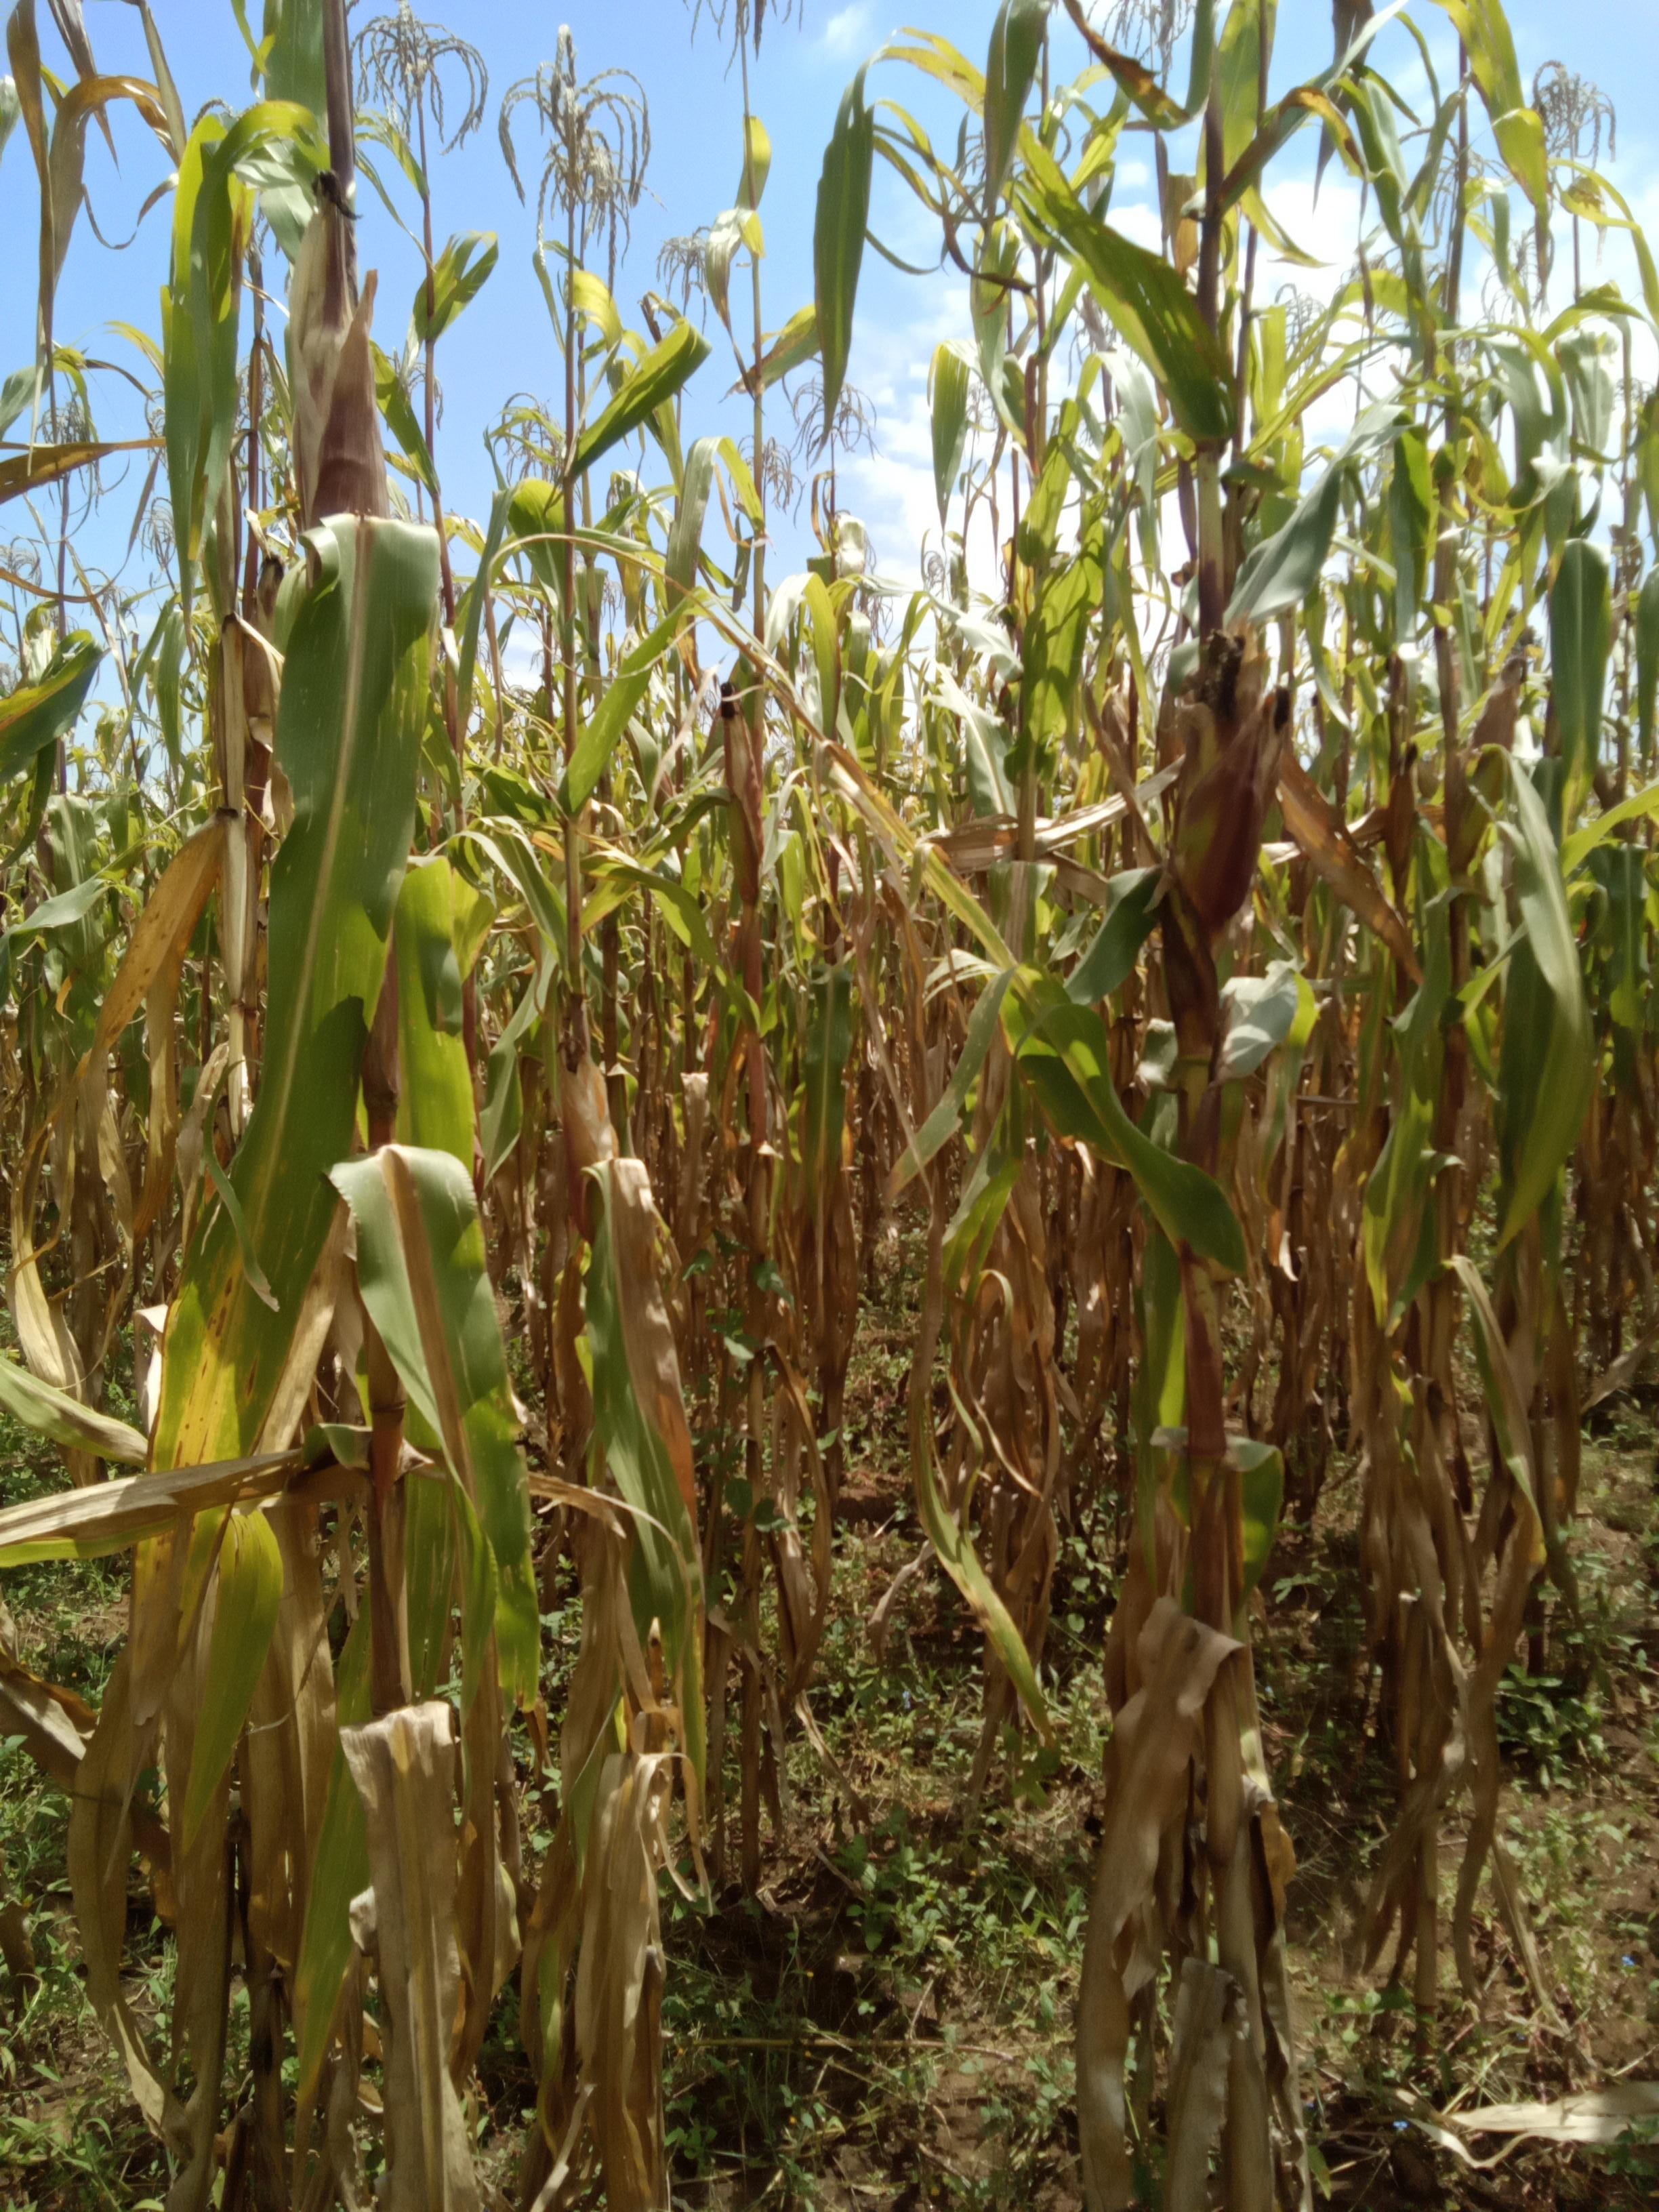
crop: maize
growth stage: maturity
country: Kenya
